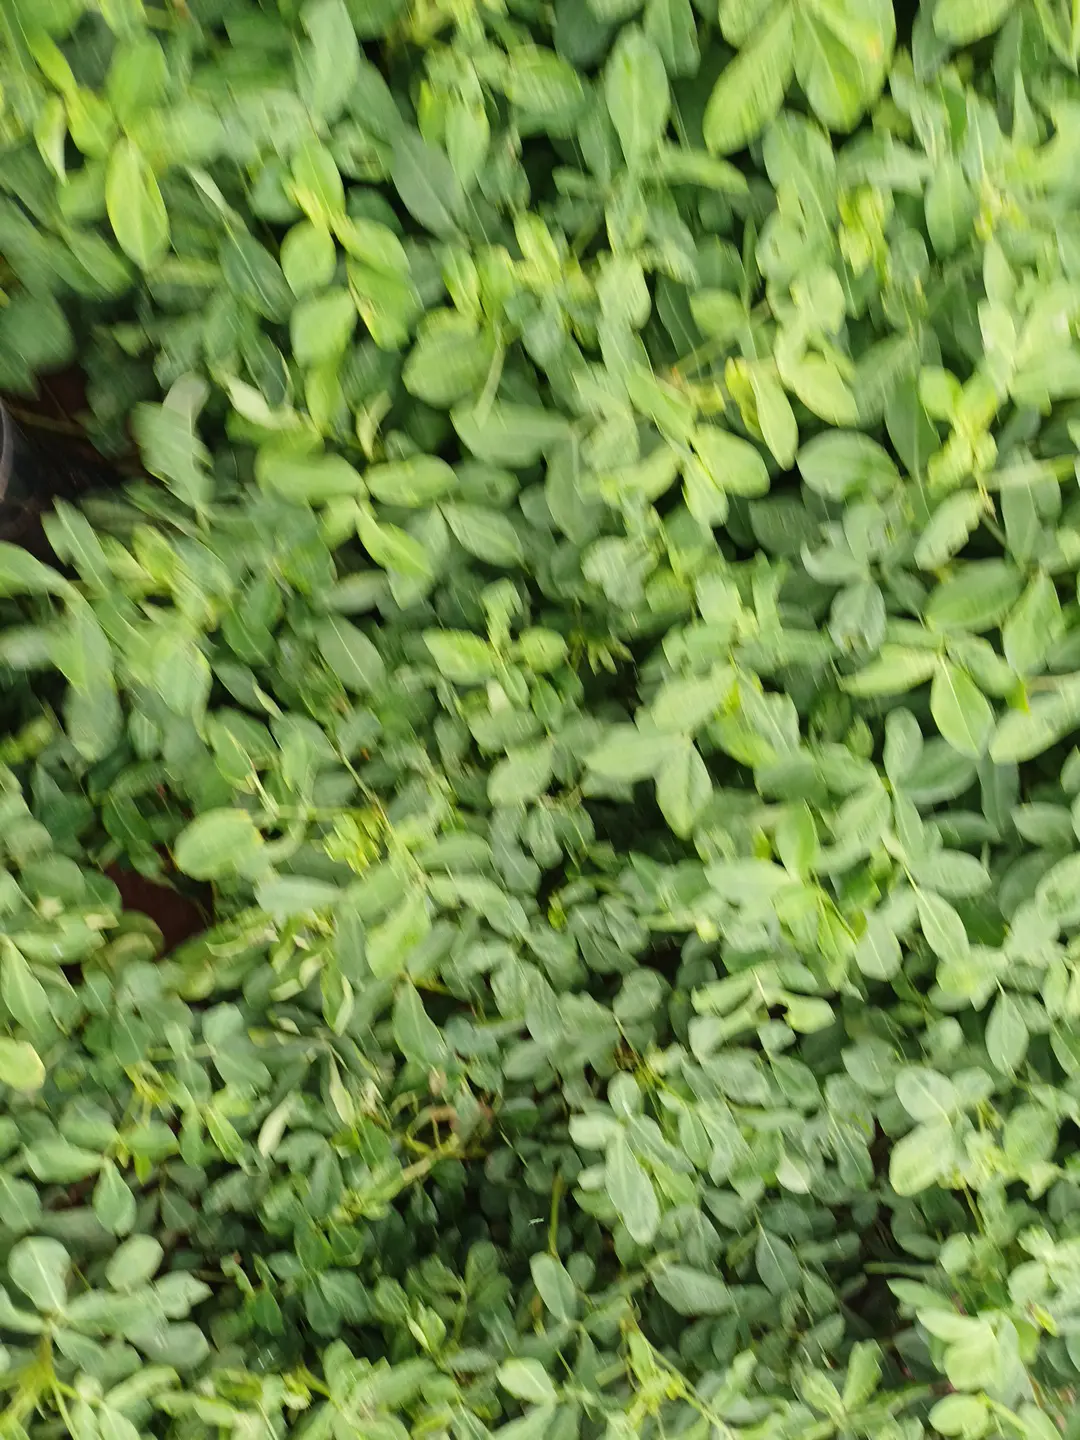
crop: groundnut
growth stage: pegging
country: Kenya
